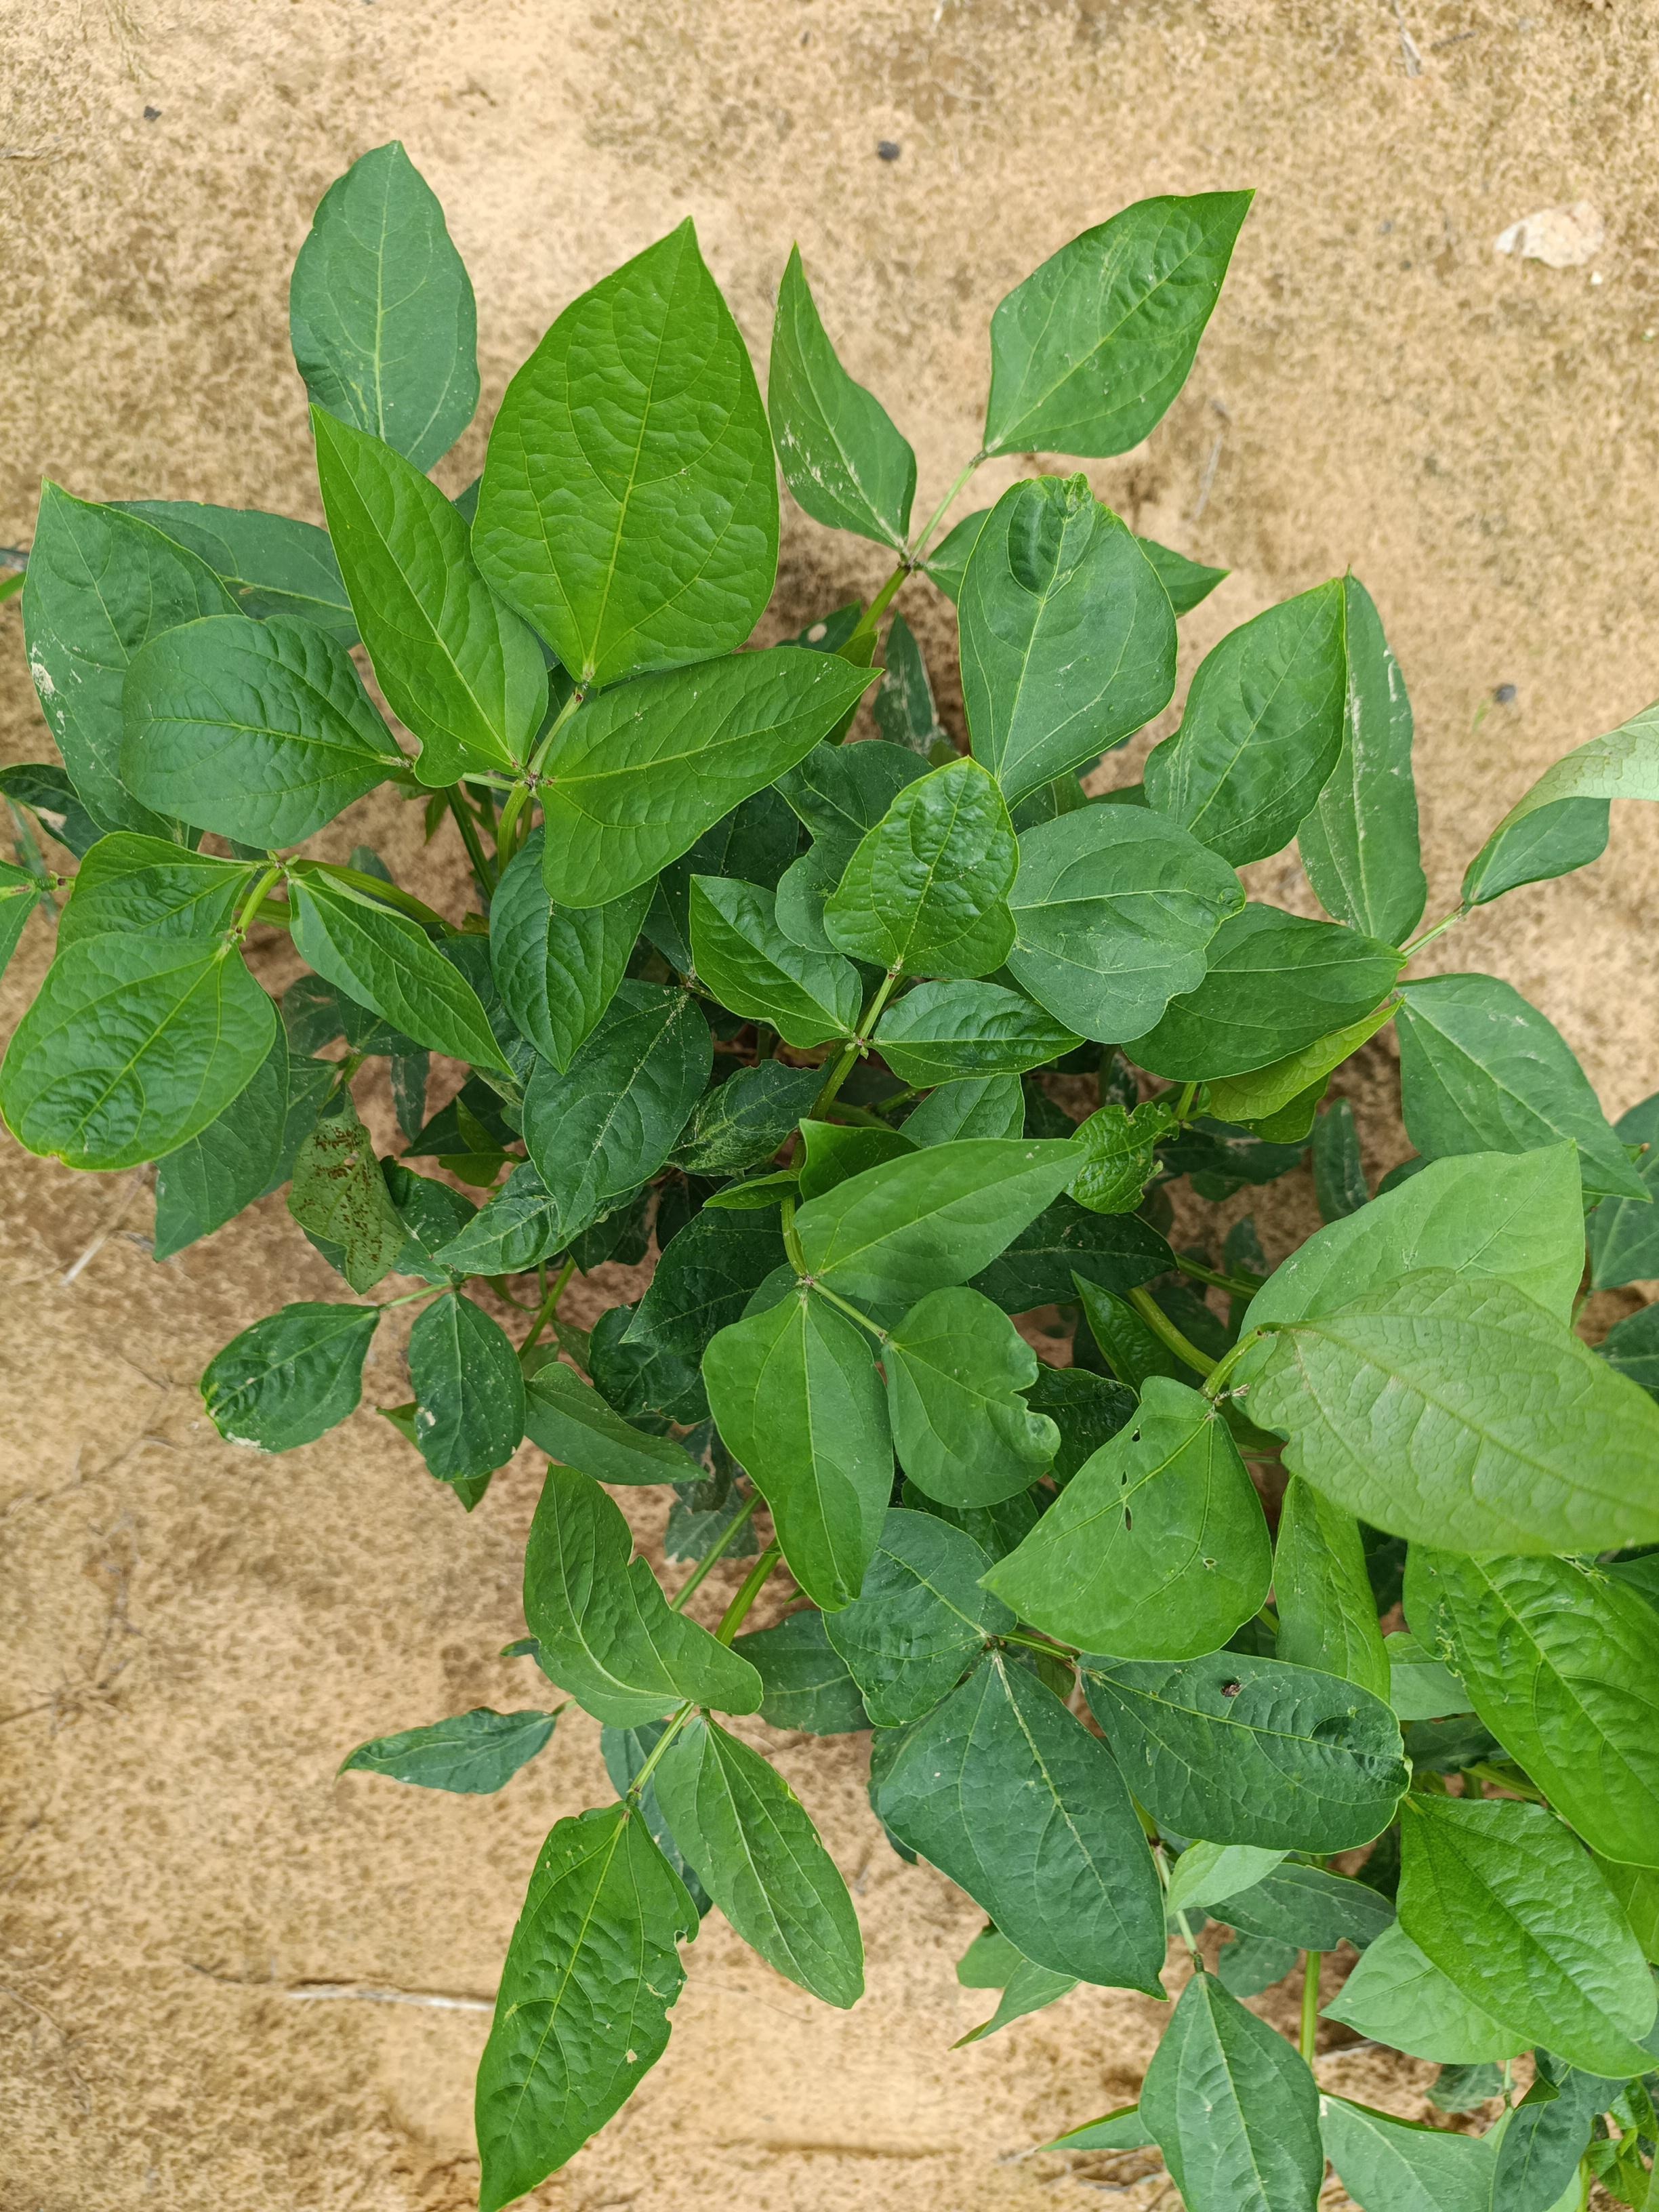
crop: cowpea
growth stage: emergence
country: Nigeria
